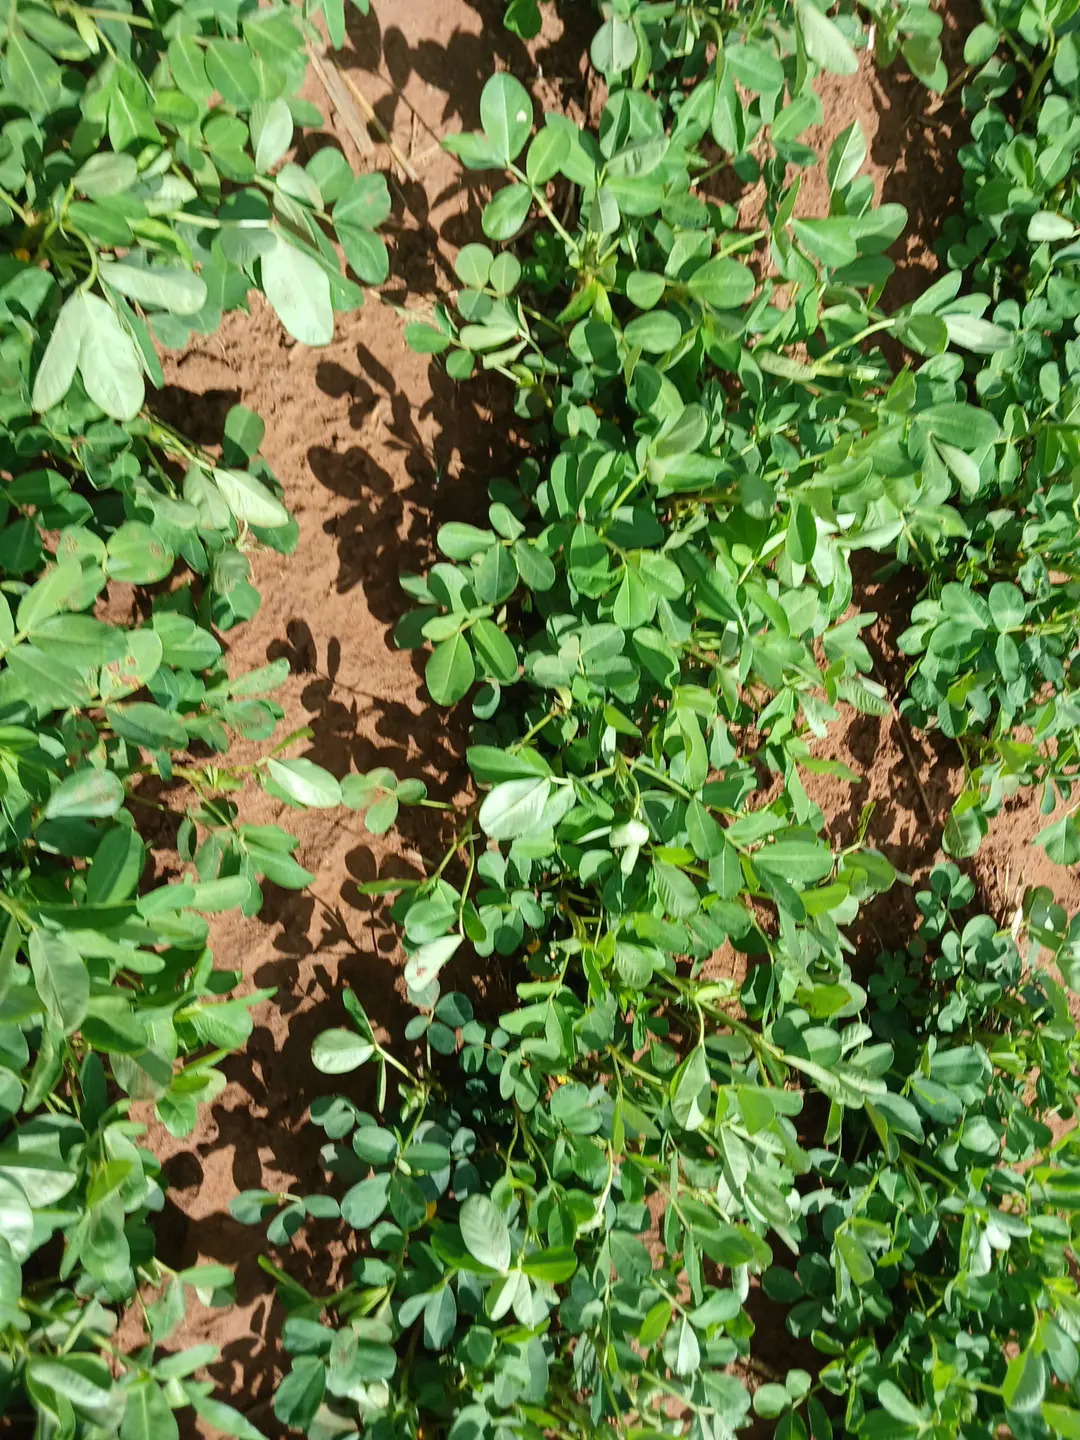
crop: groundnut
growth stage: flowering
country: Kenya
